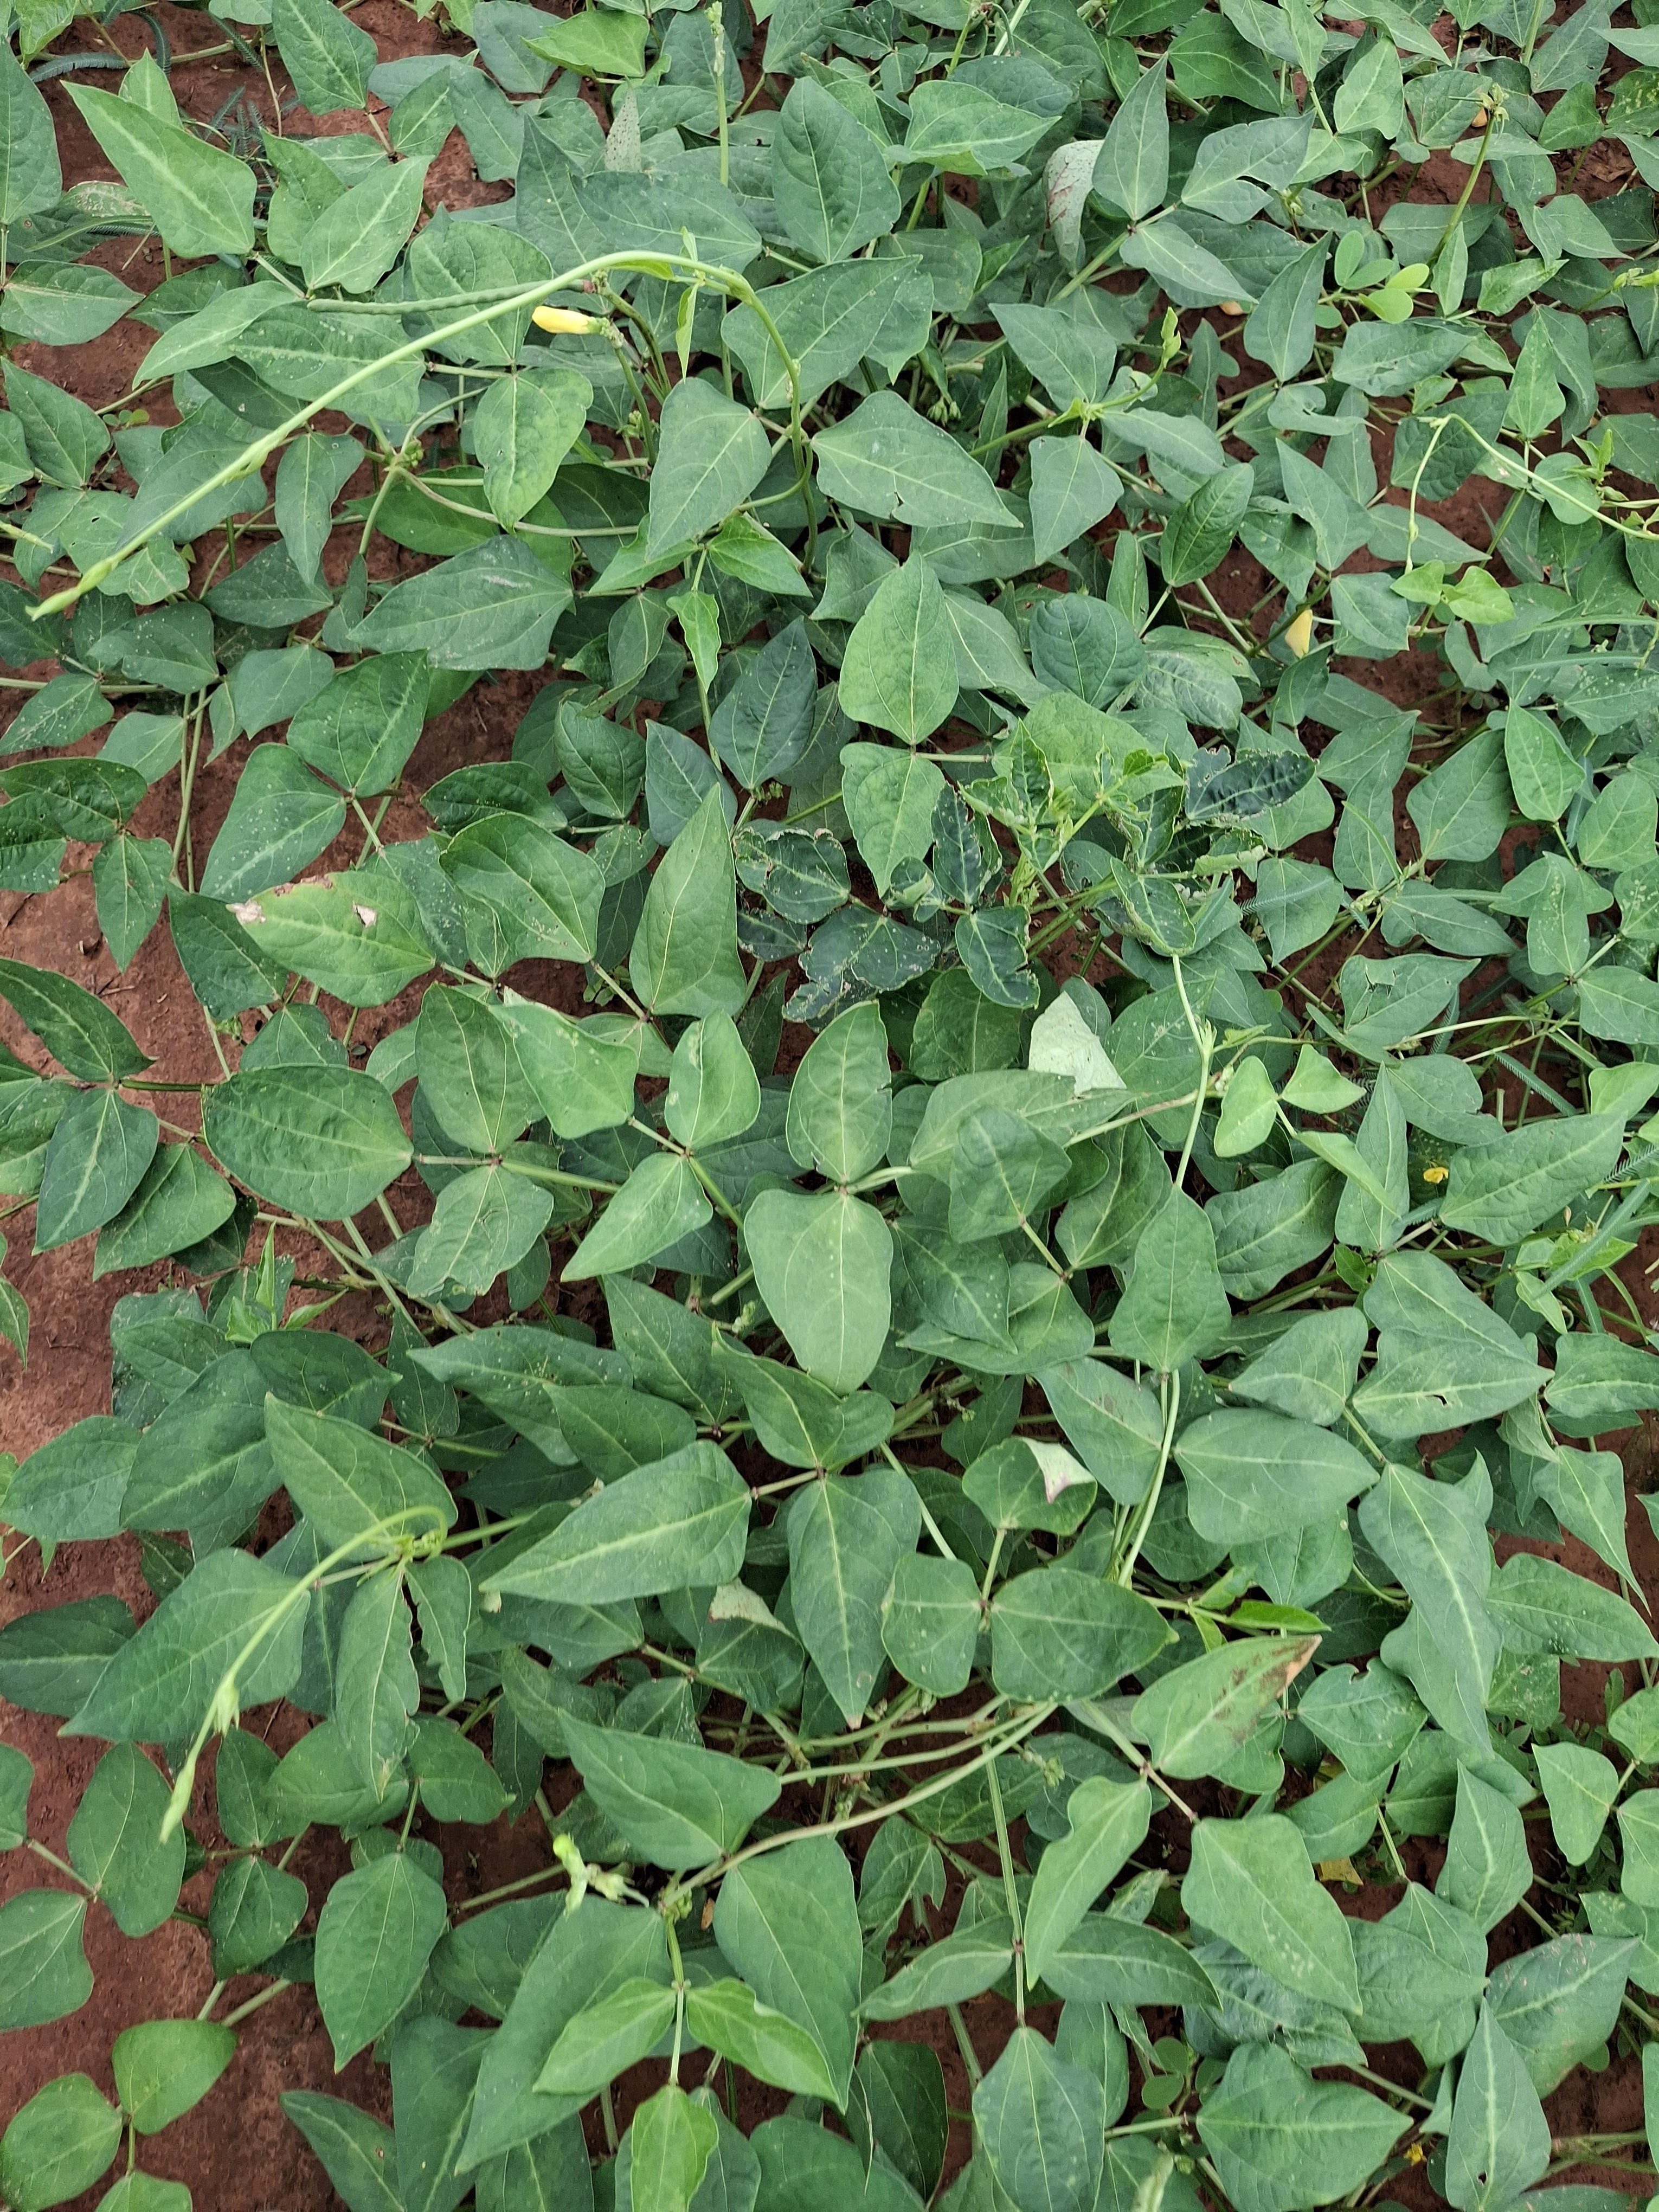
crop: cowpea
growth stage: flowering
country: Nigeria
